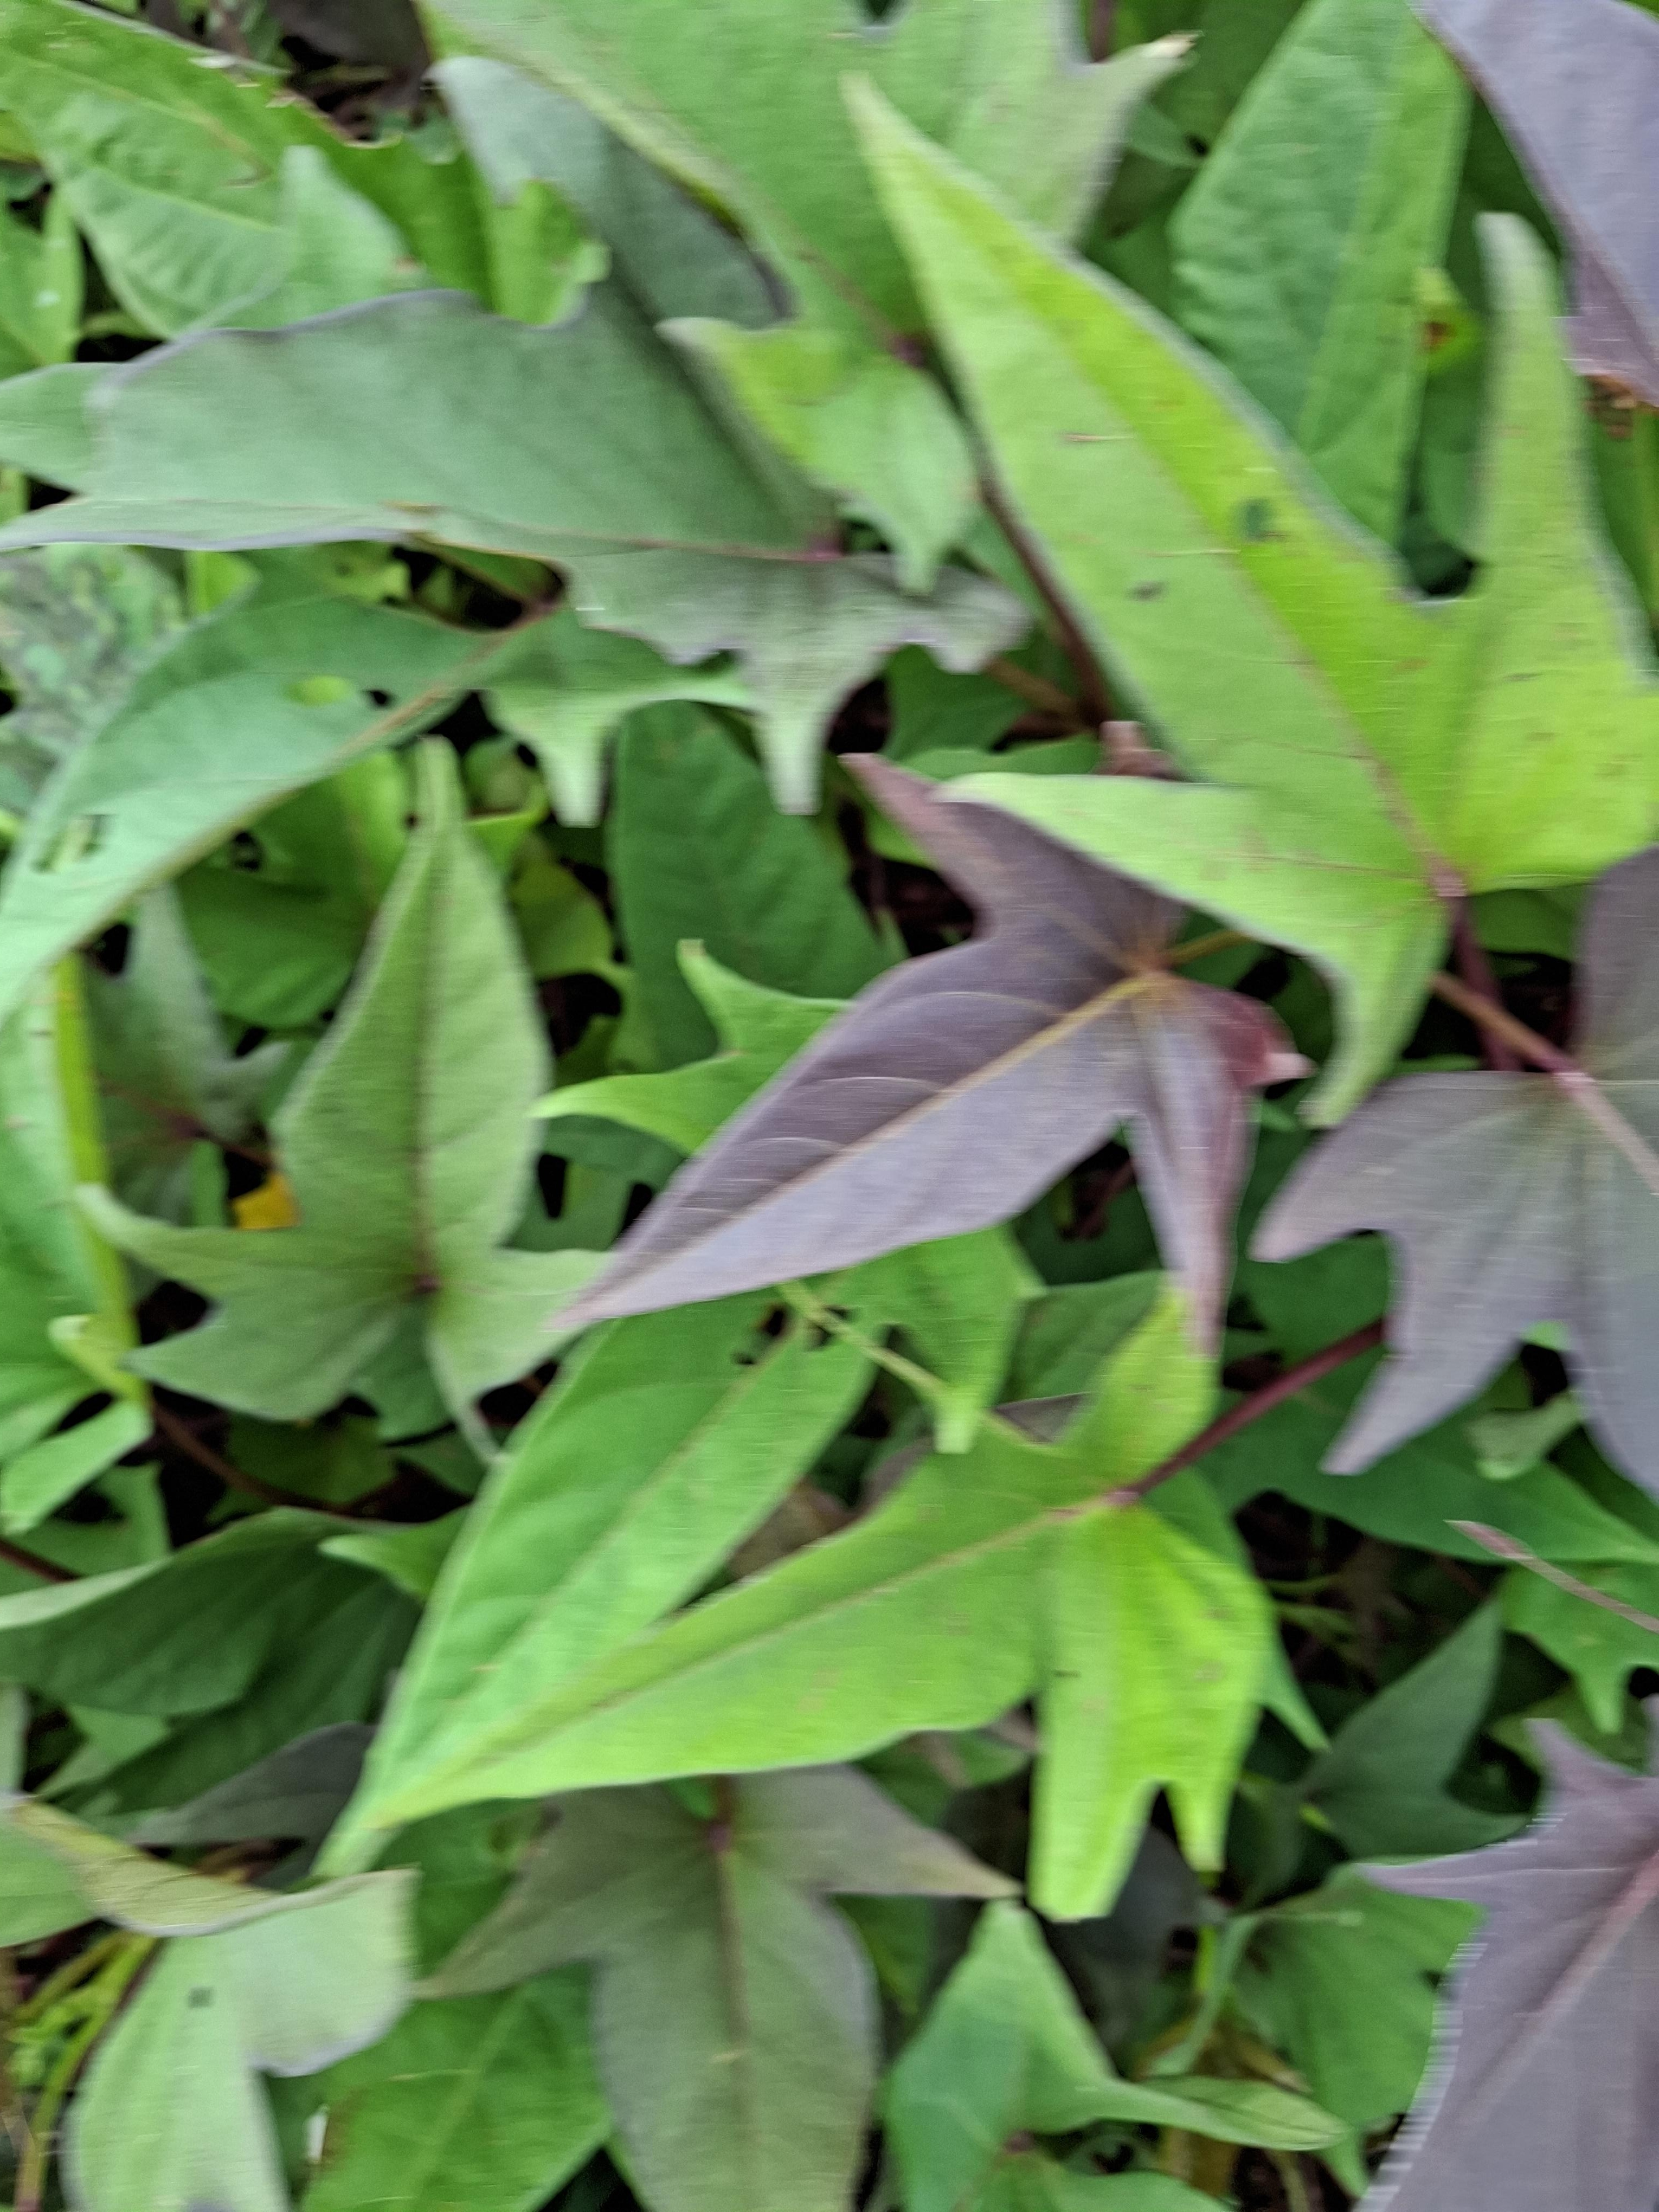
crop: sweet potato
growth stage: vegetative
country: Tanzania
